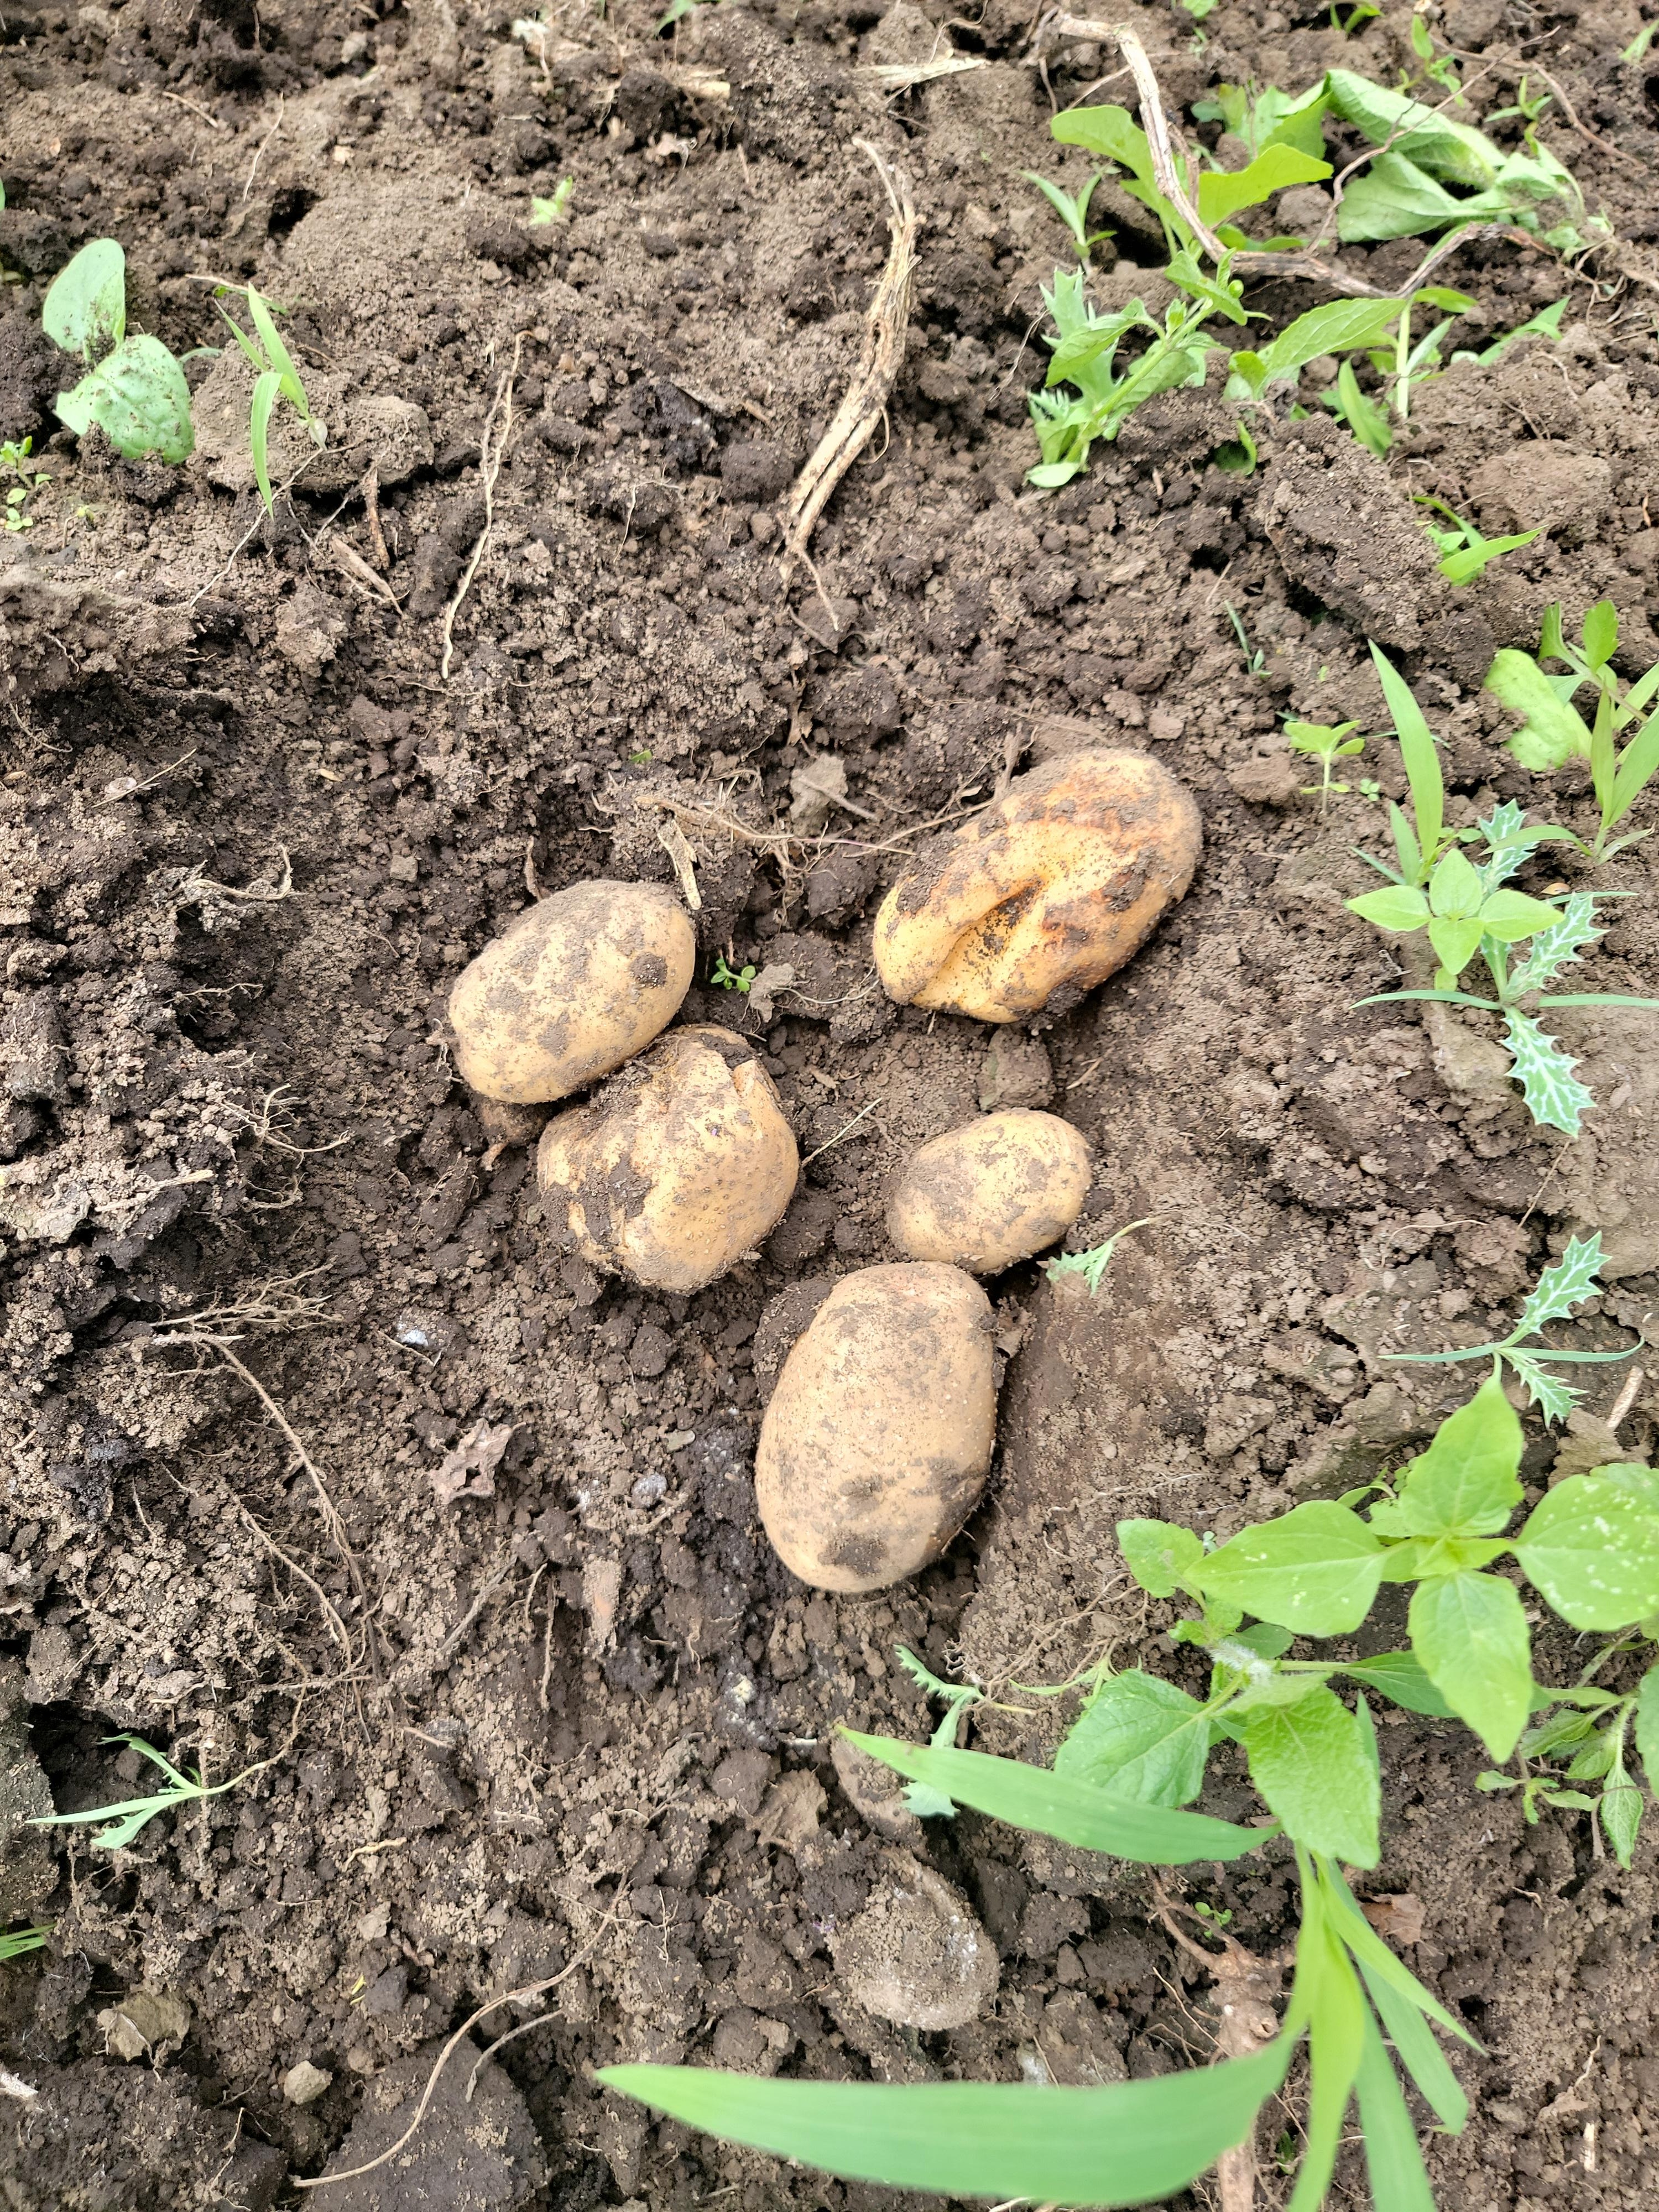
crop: potato
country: Tanzania
